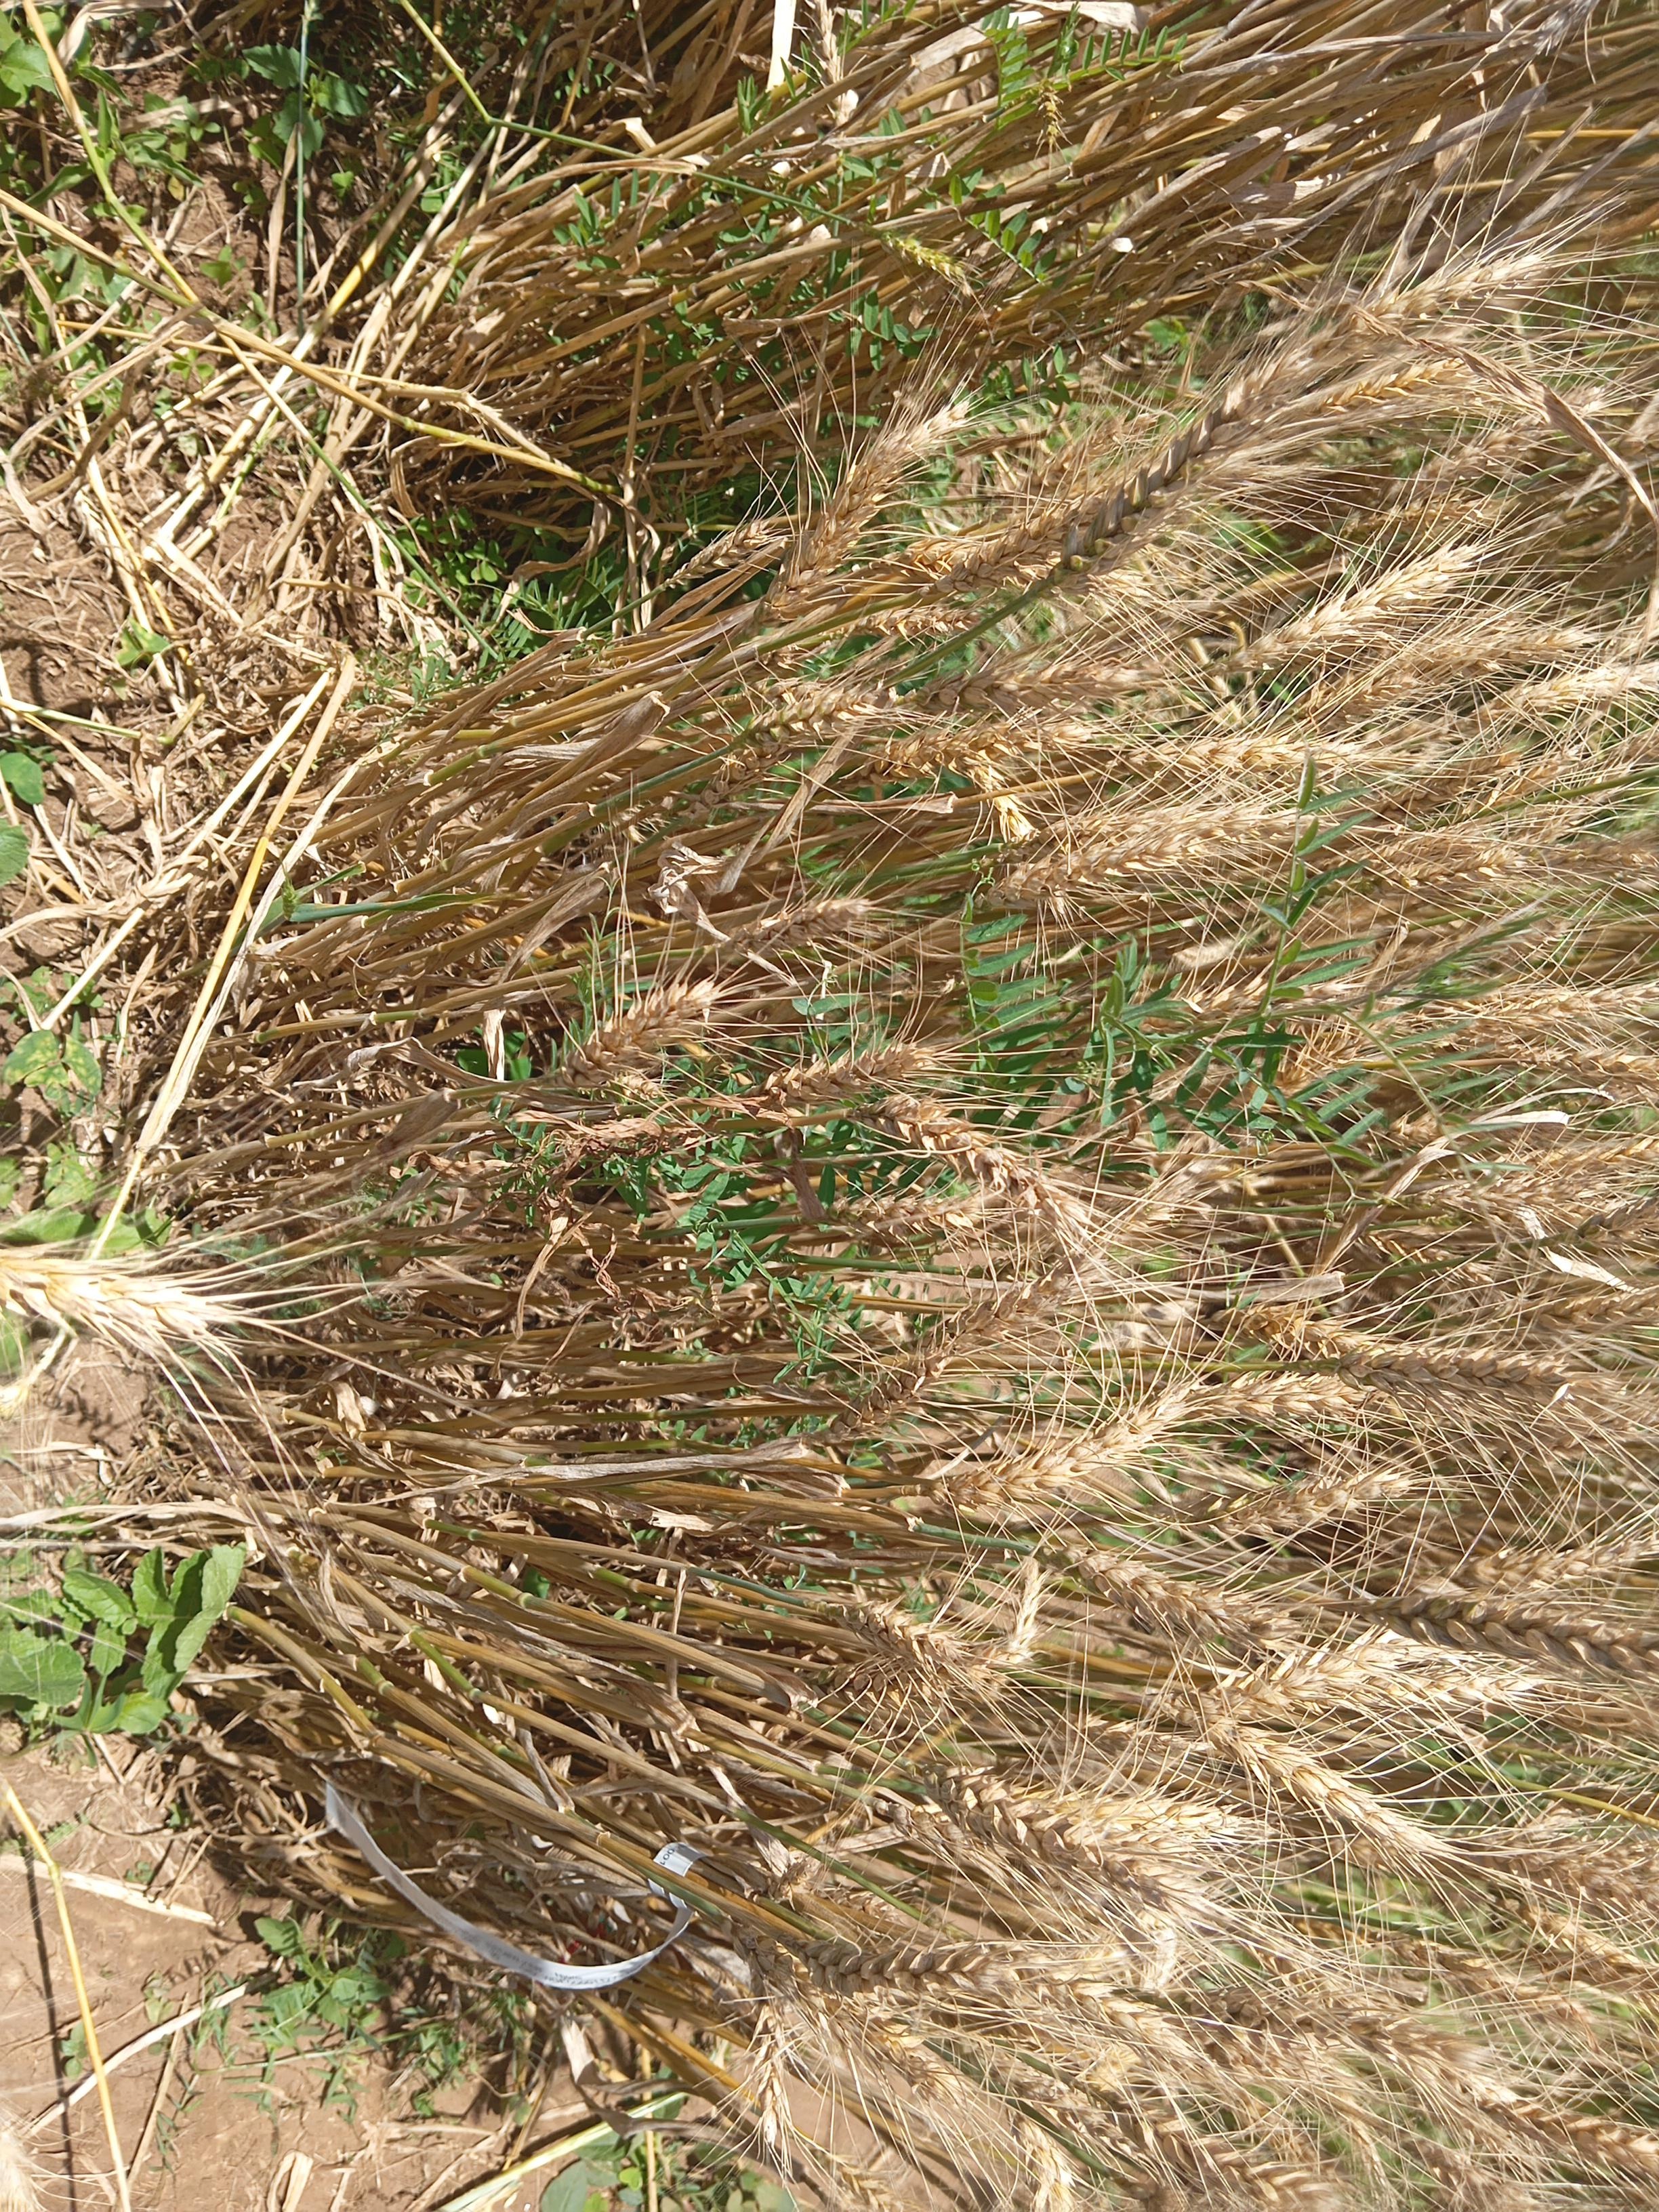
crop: wheat
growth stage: maturity
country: Kenya
